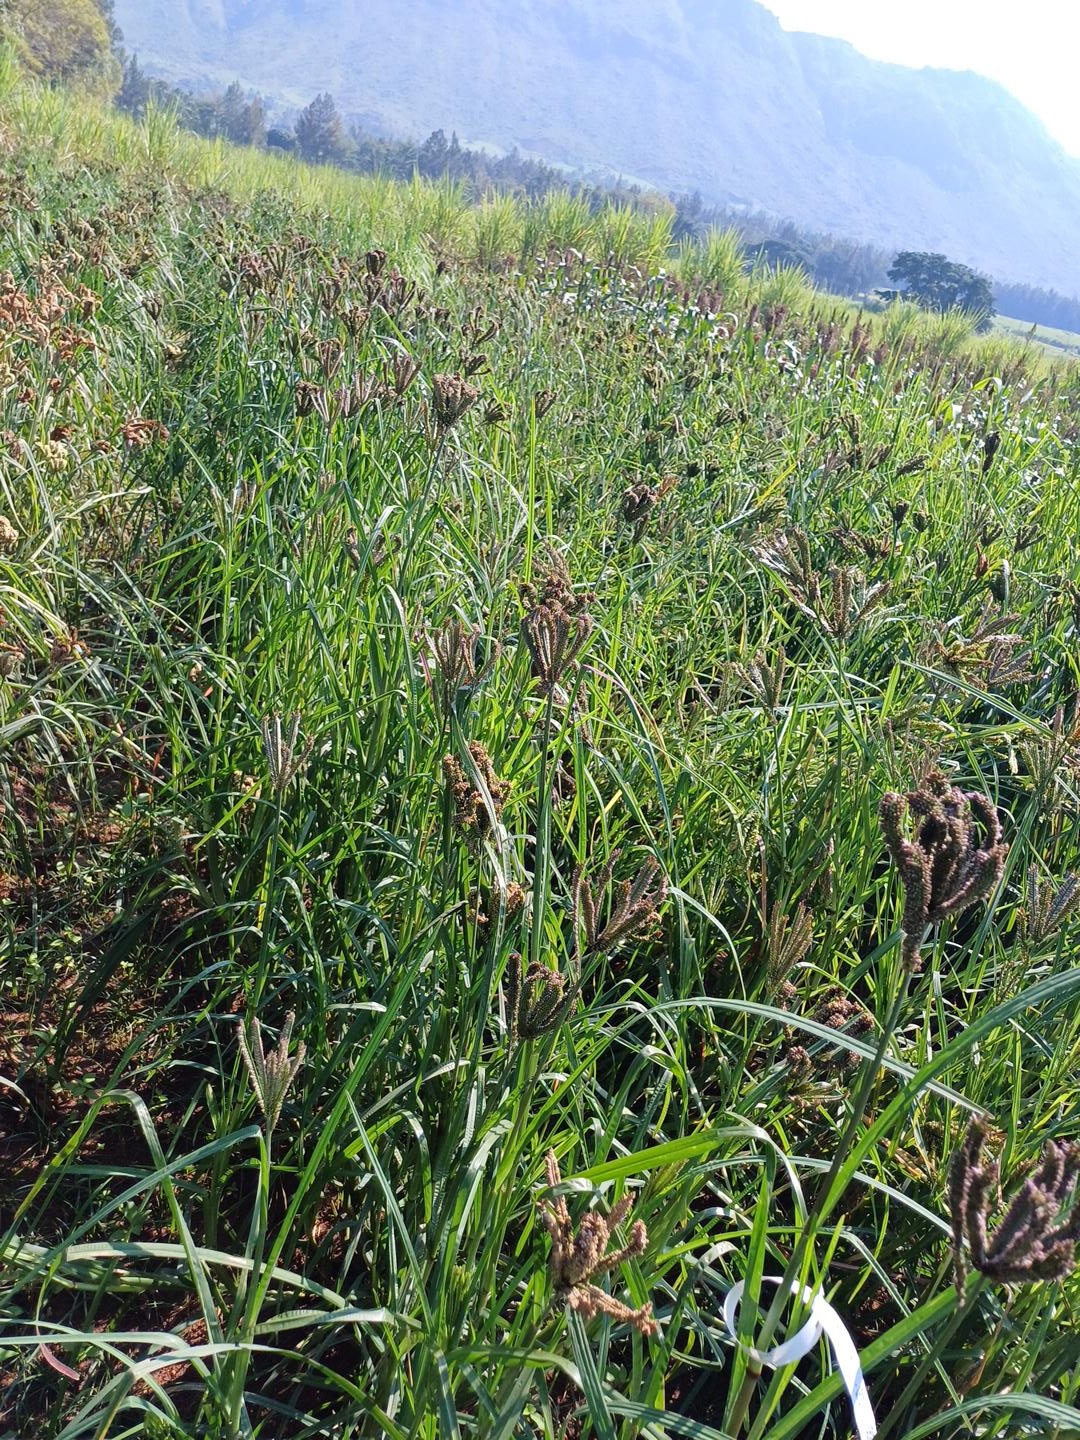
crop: finger millet
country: Kenya
